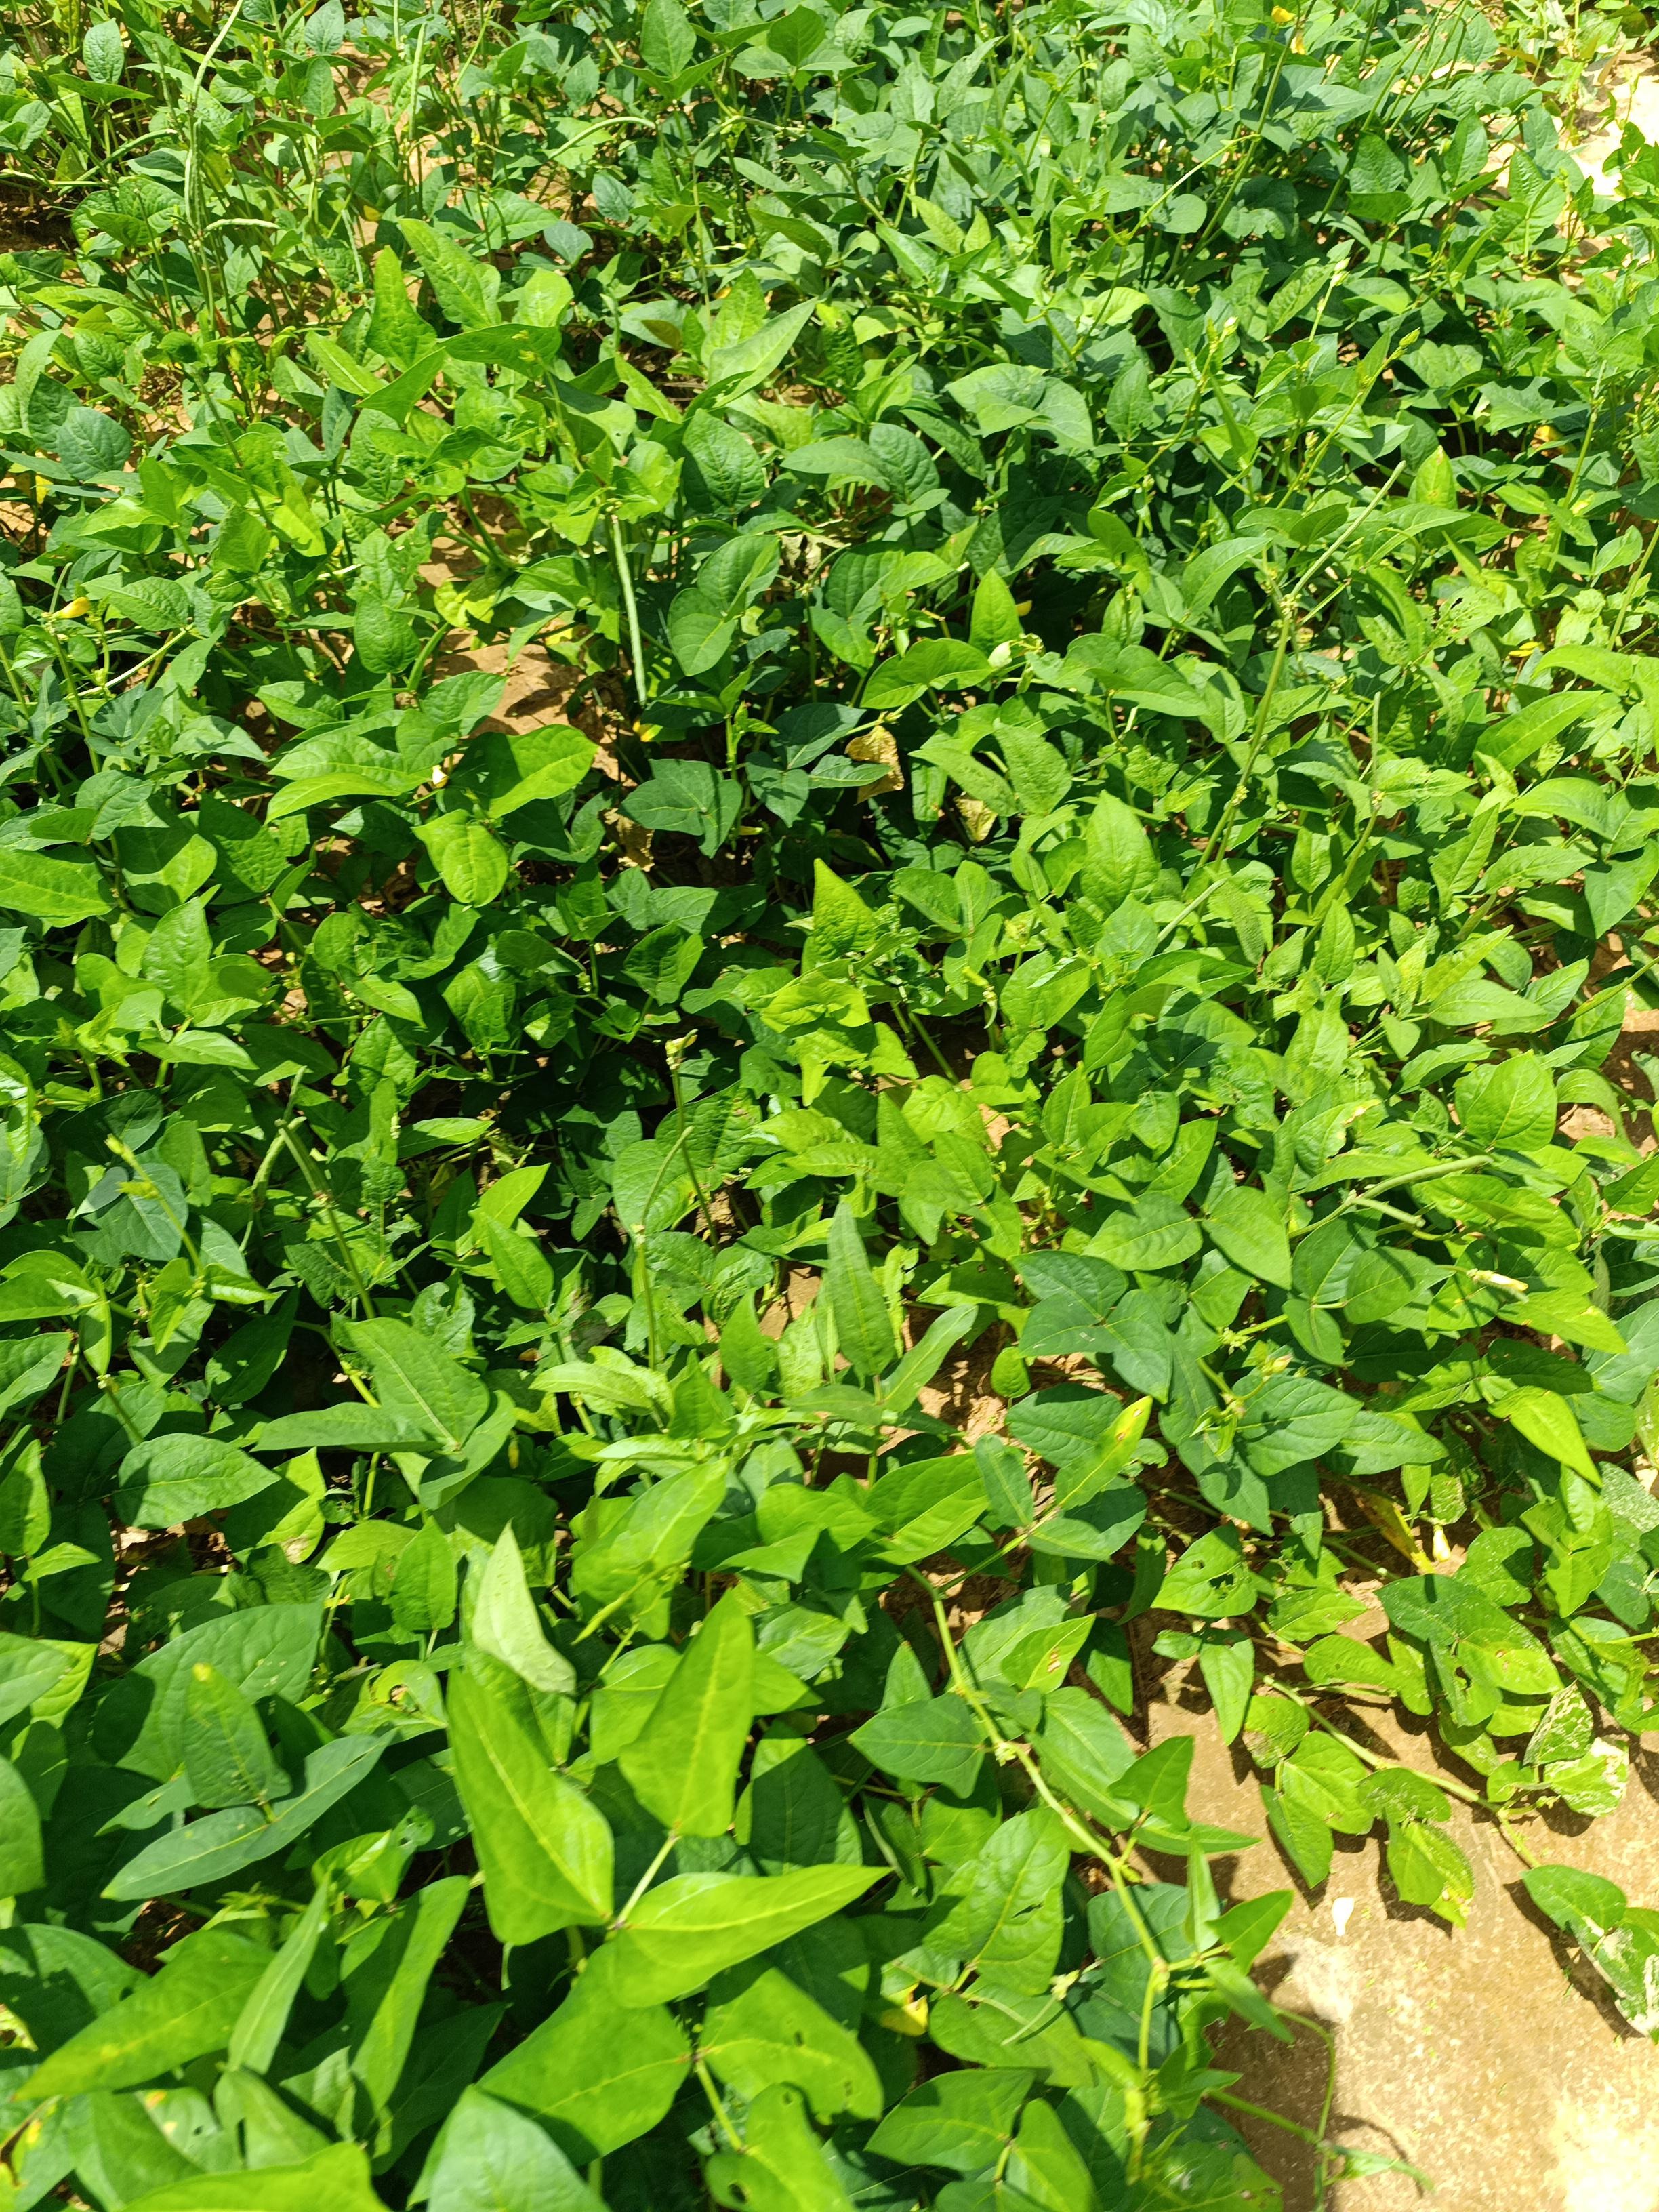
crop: cowpea
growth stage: development pod
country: Nigeria
